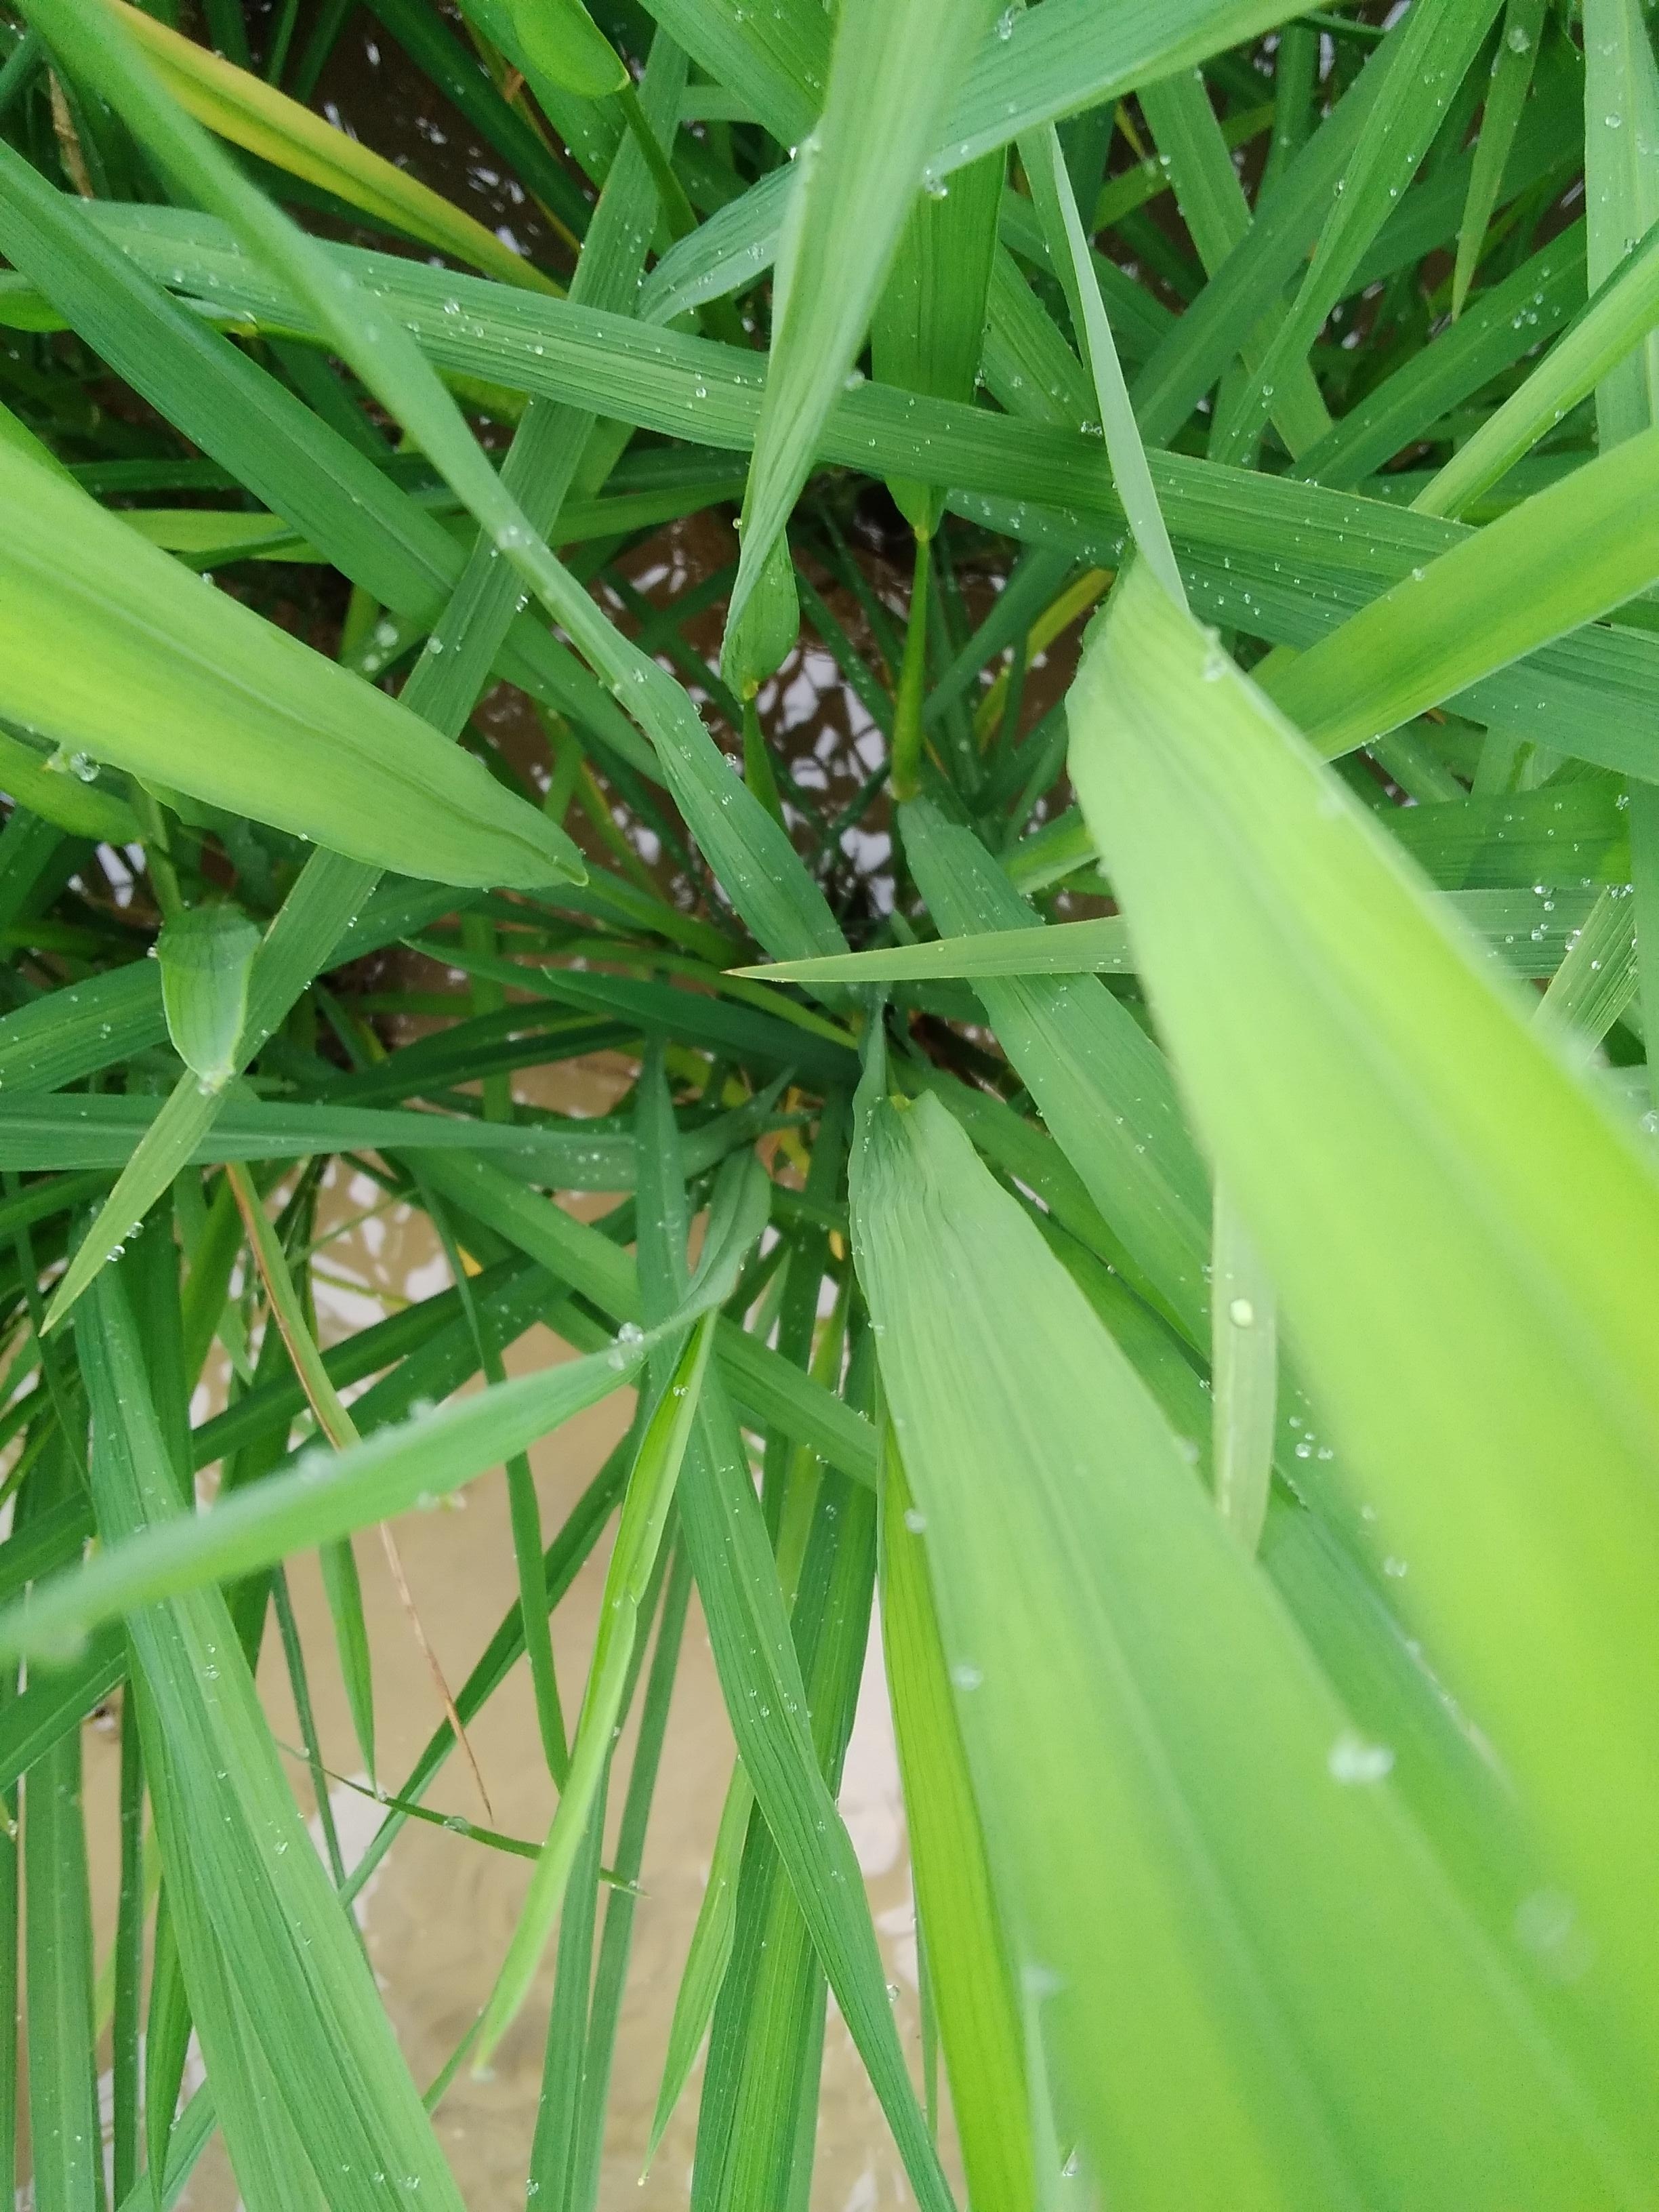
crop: rice
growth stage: booting
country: Nigeria
